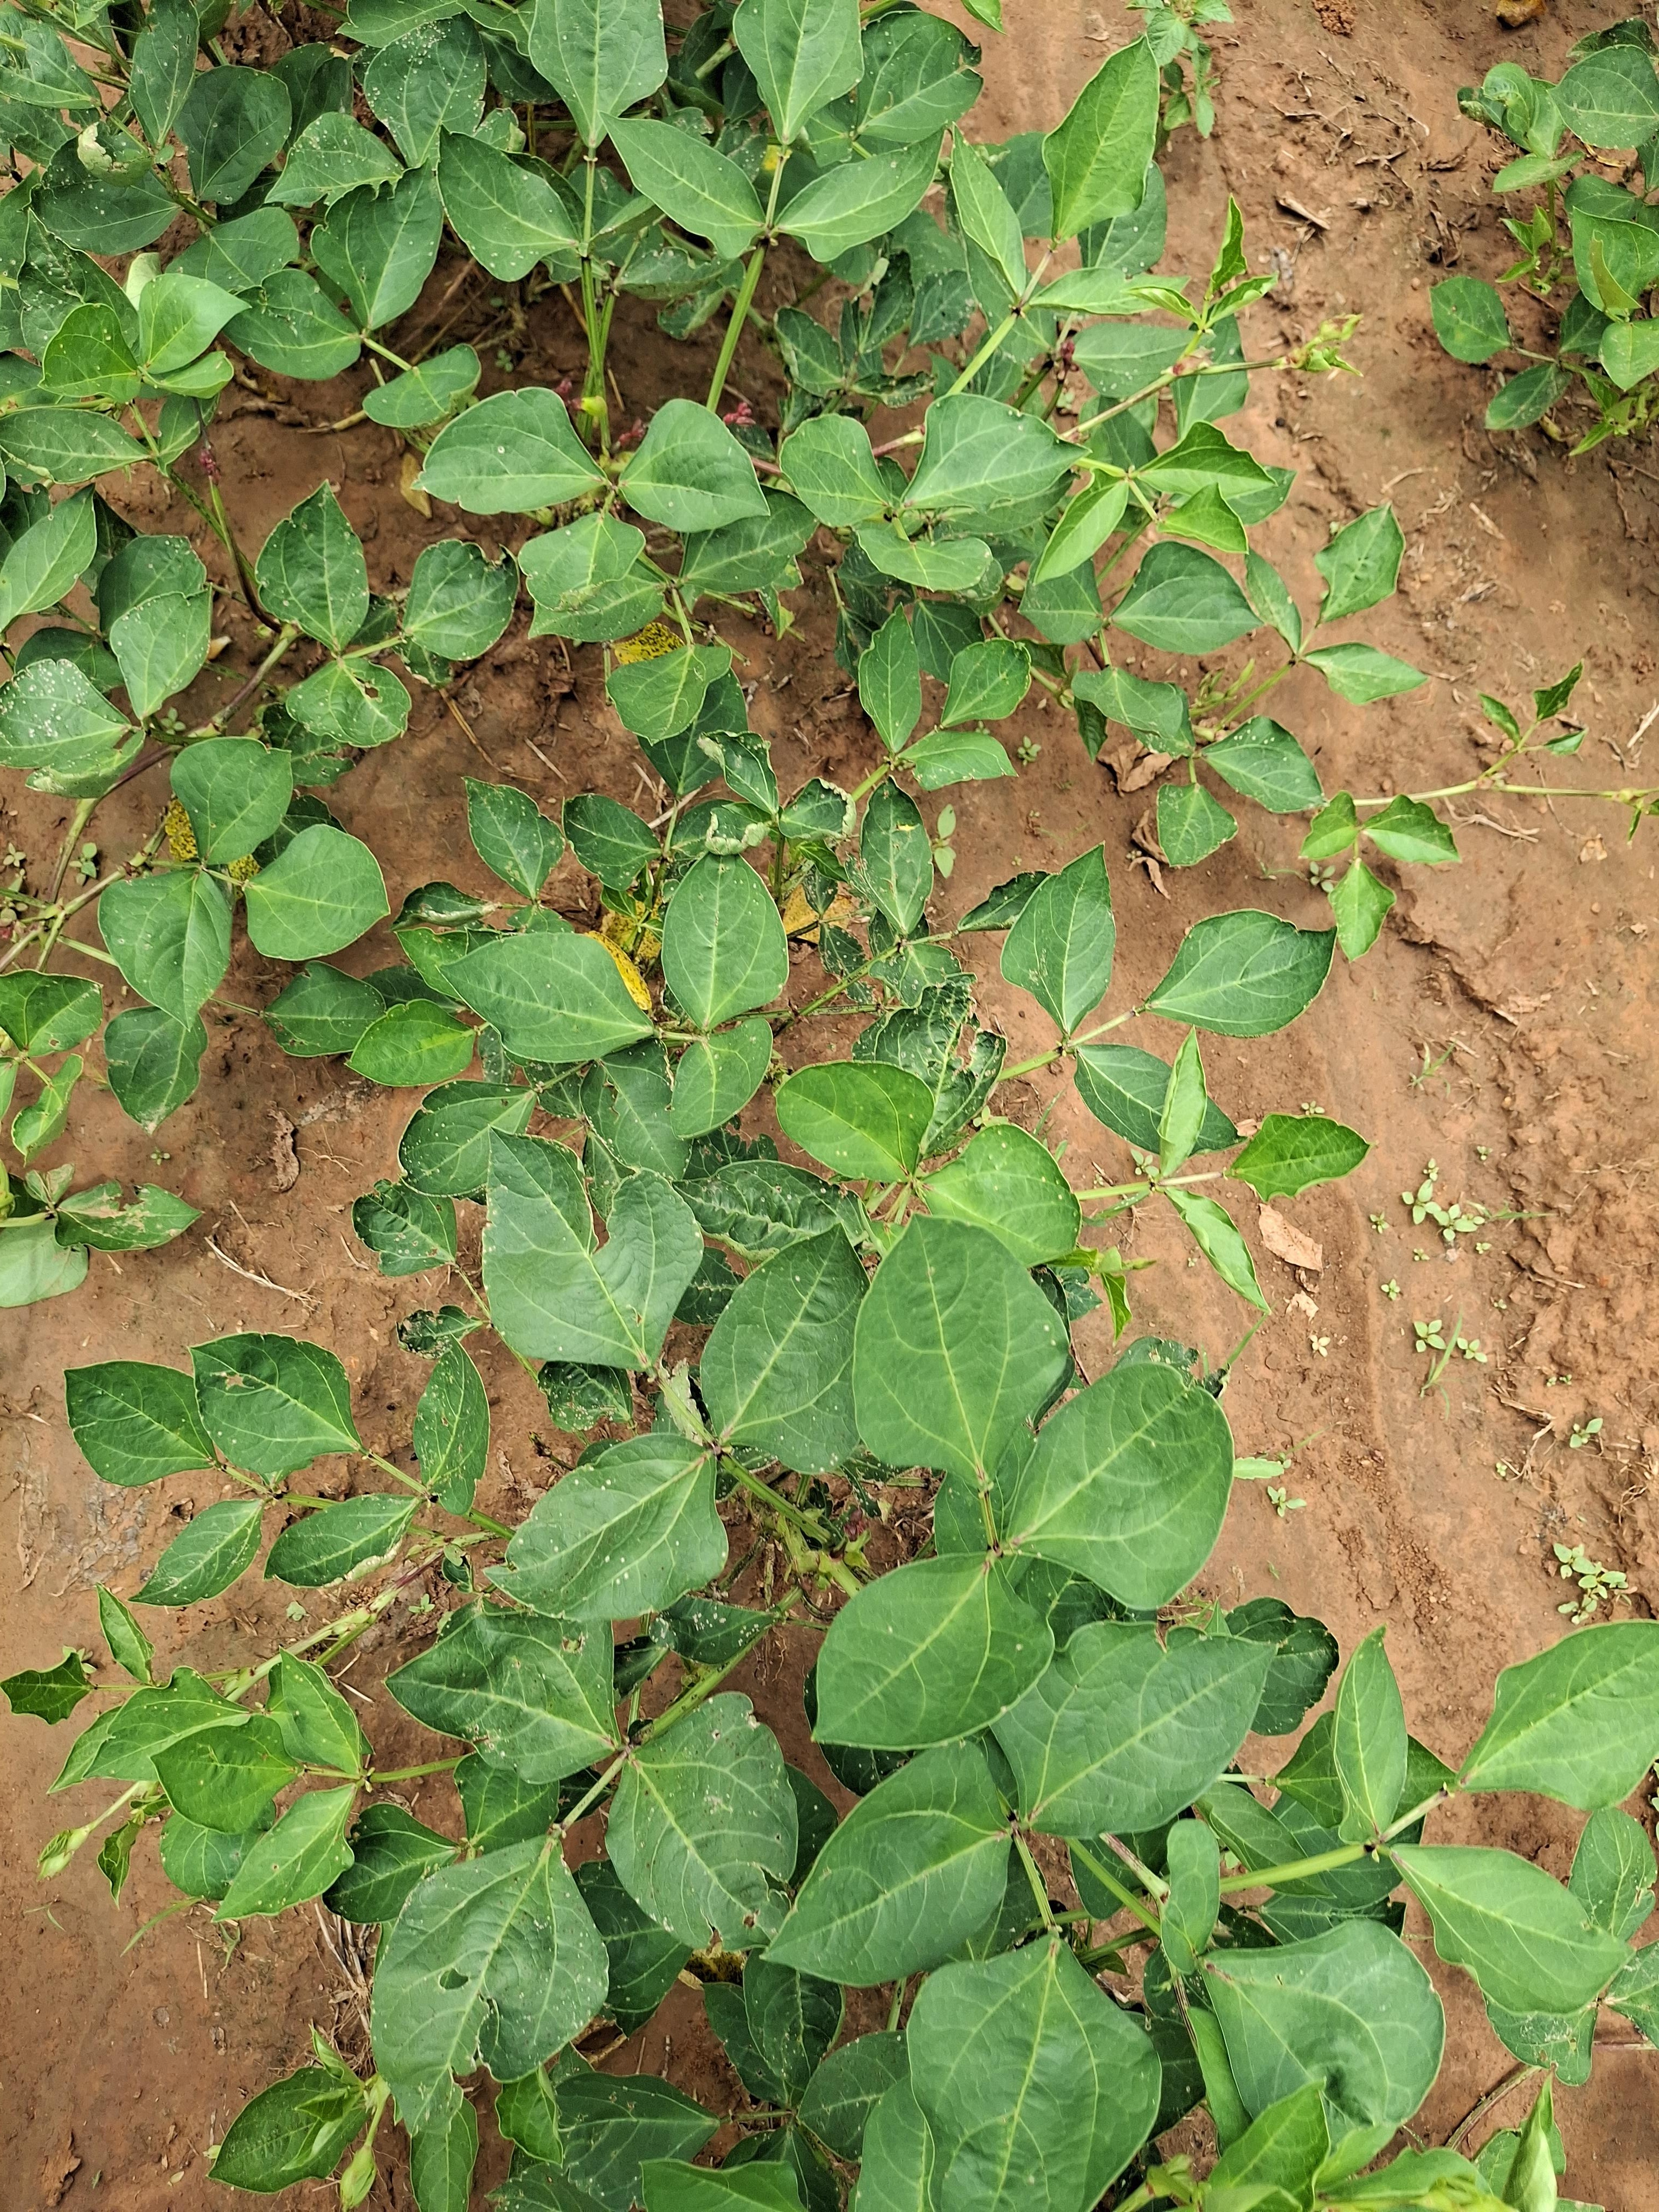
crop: cowpea
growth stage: flowering
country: Nigeria
